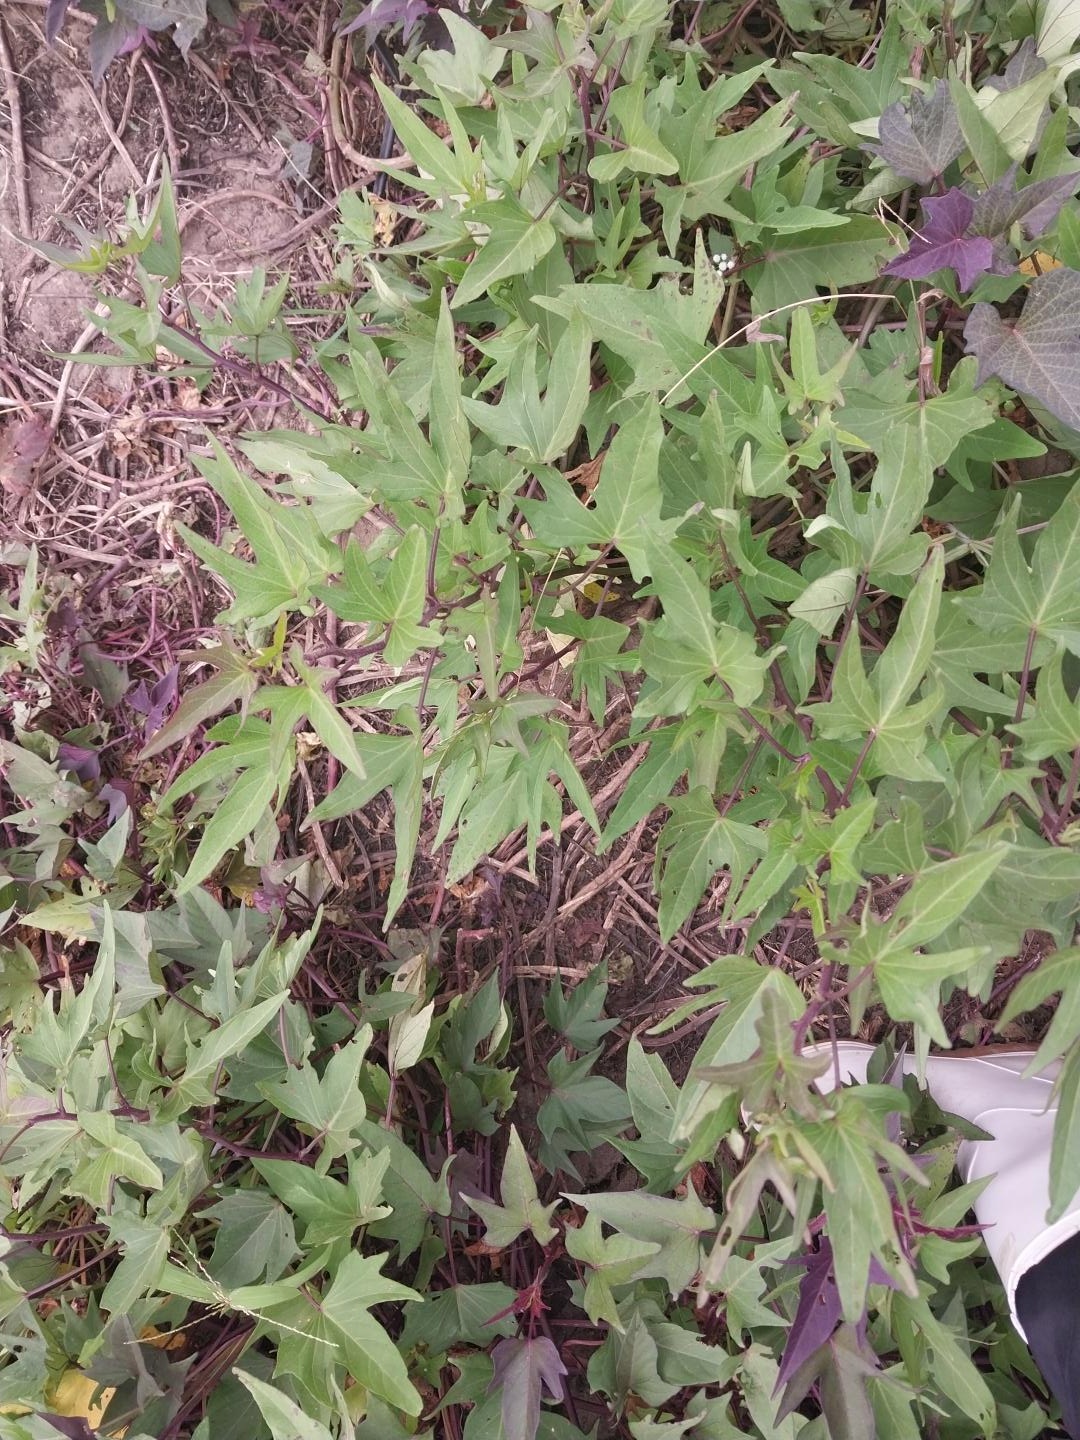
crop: sweet potato
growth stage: flowering
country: Tanzania
